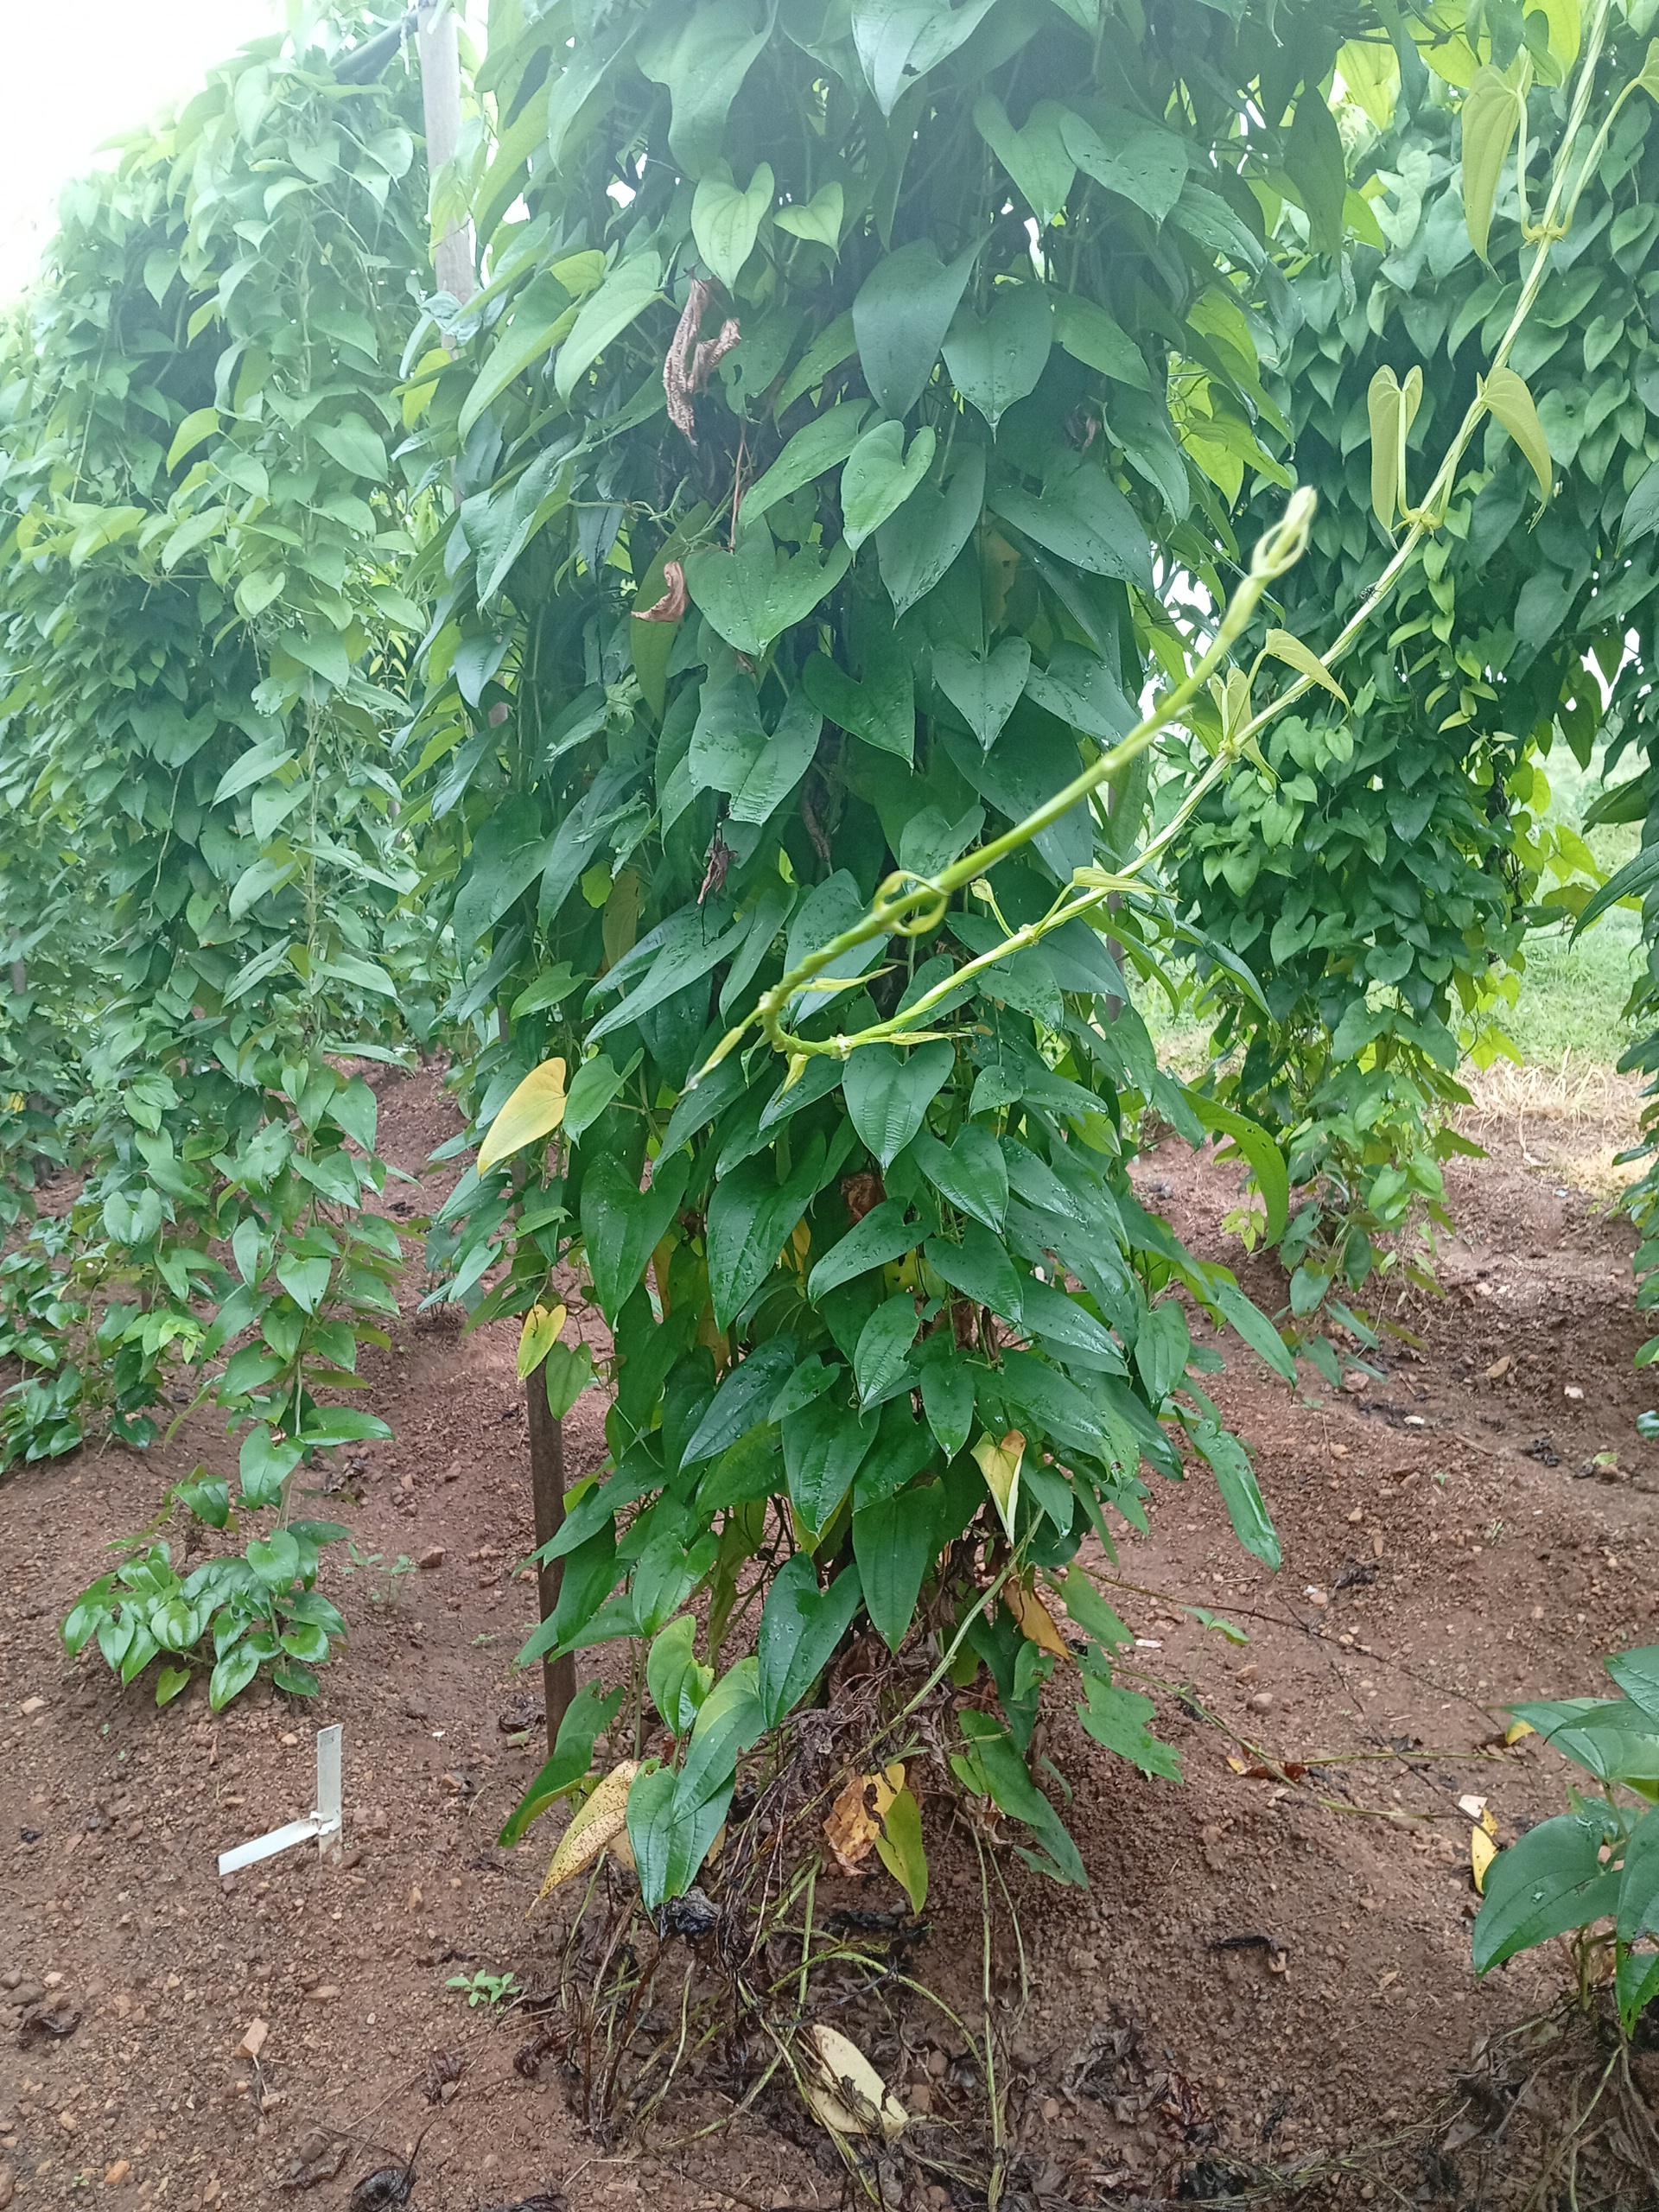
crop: yam
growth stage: vegetative
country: Nigeria
